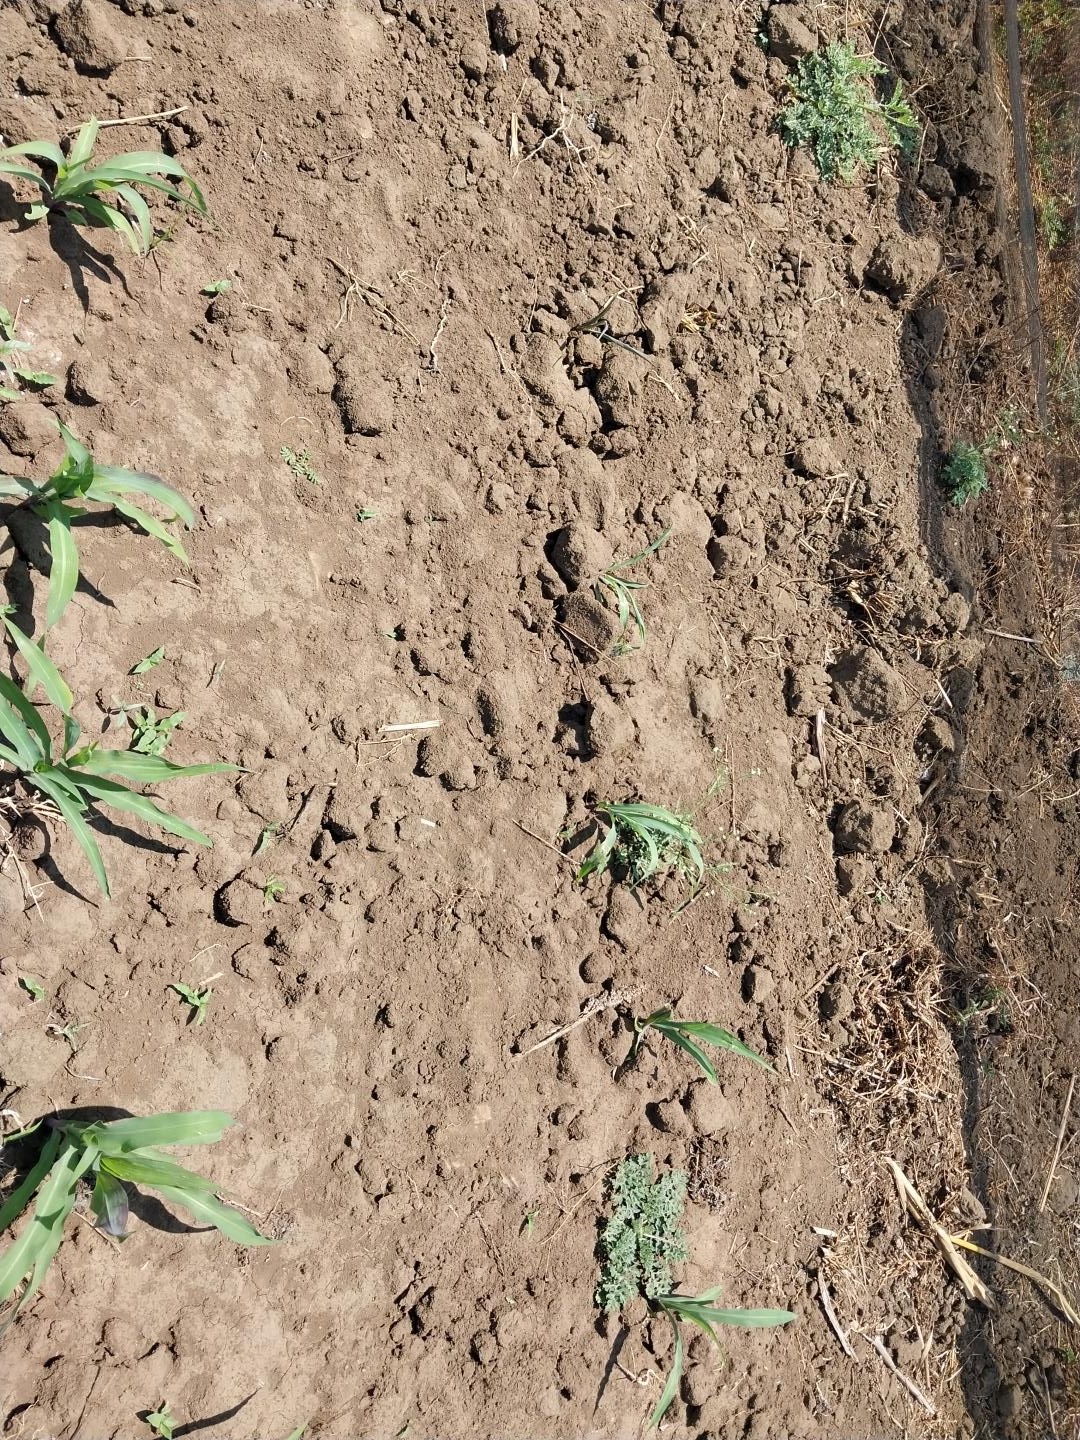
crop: maize
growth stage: vegetative
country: Tanzania
